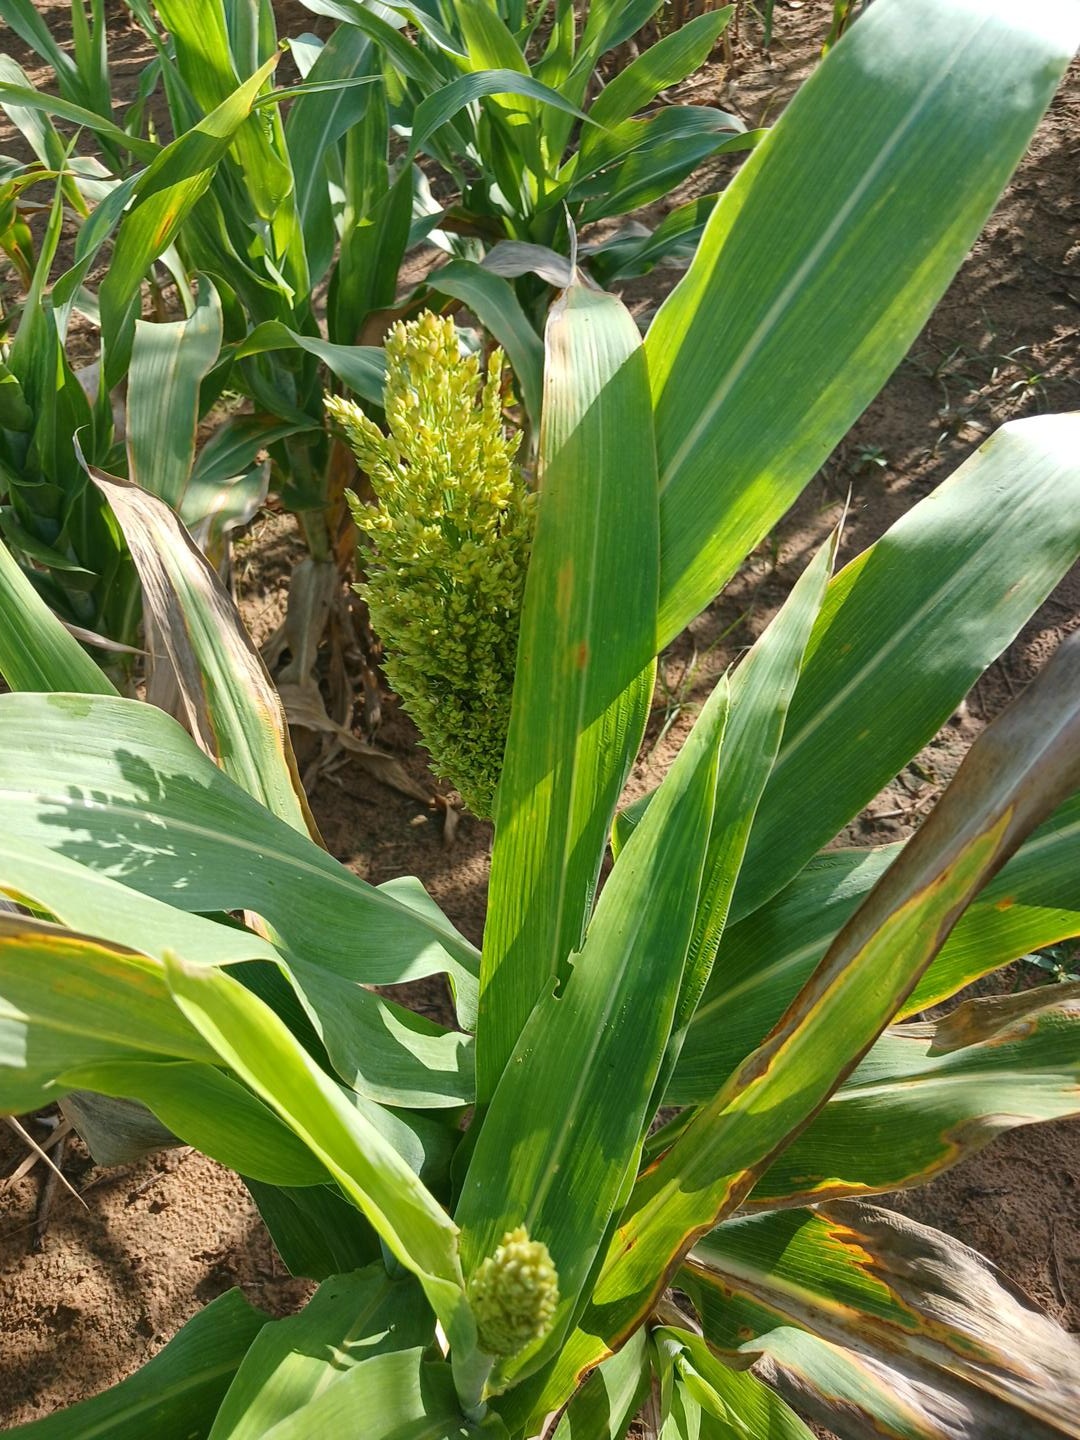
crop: sorghum
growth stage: filling grain
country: Senegal
